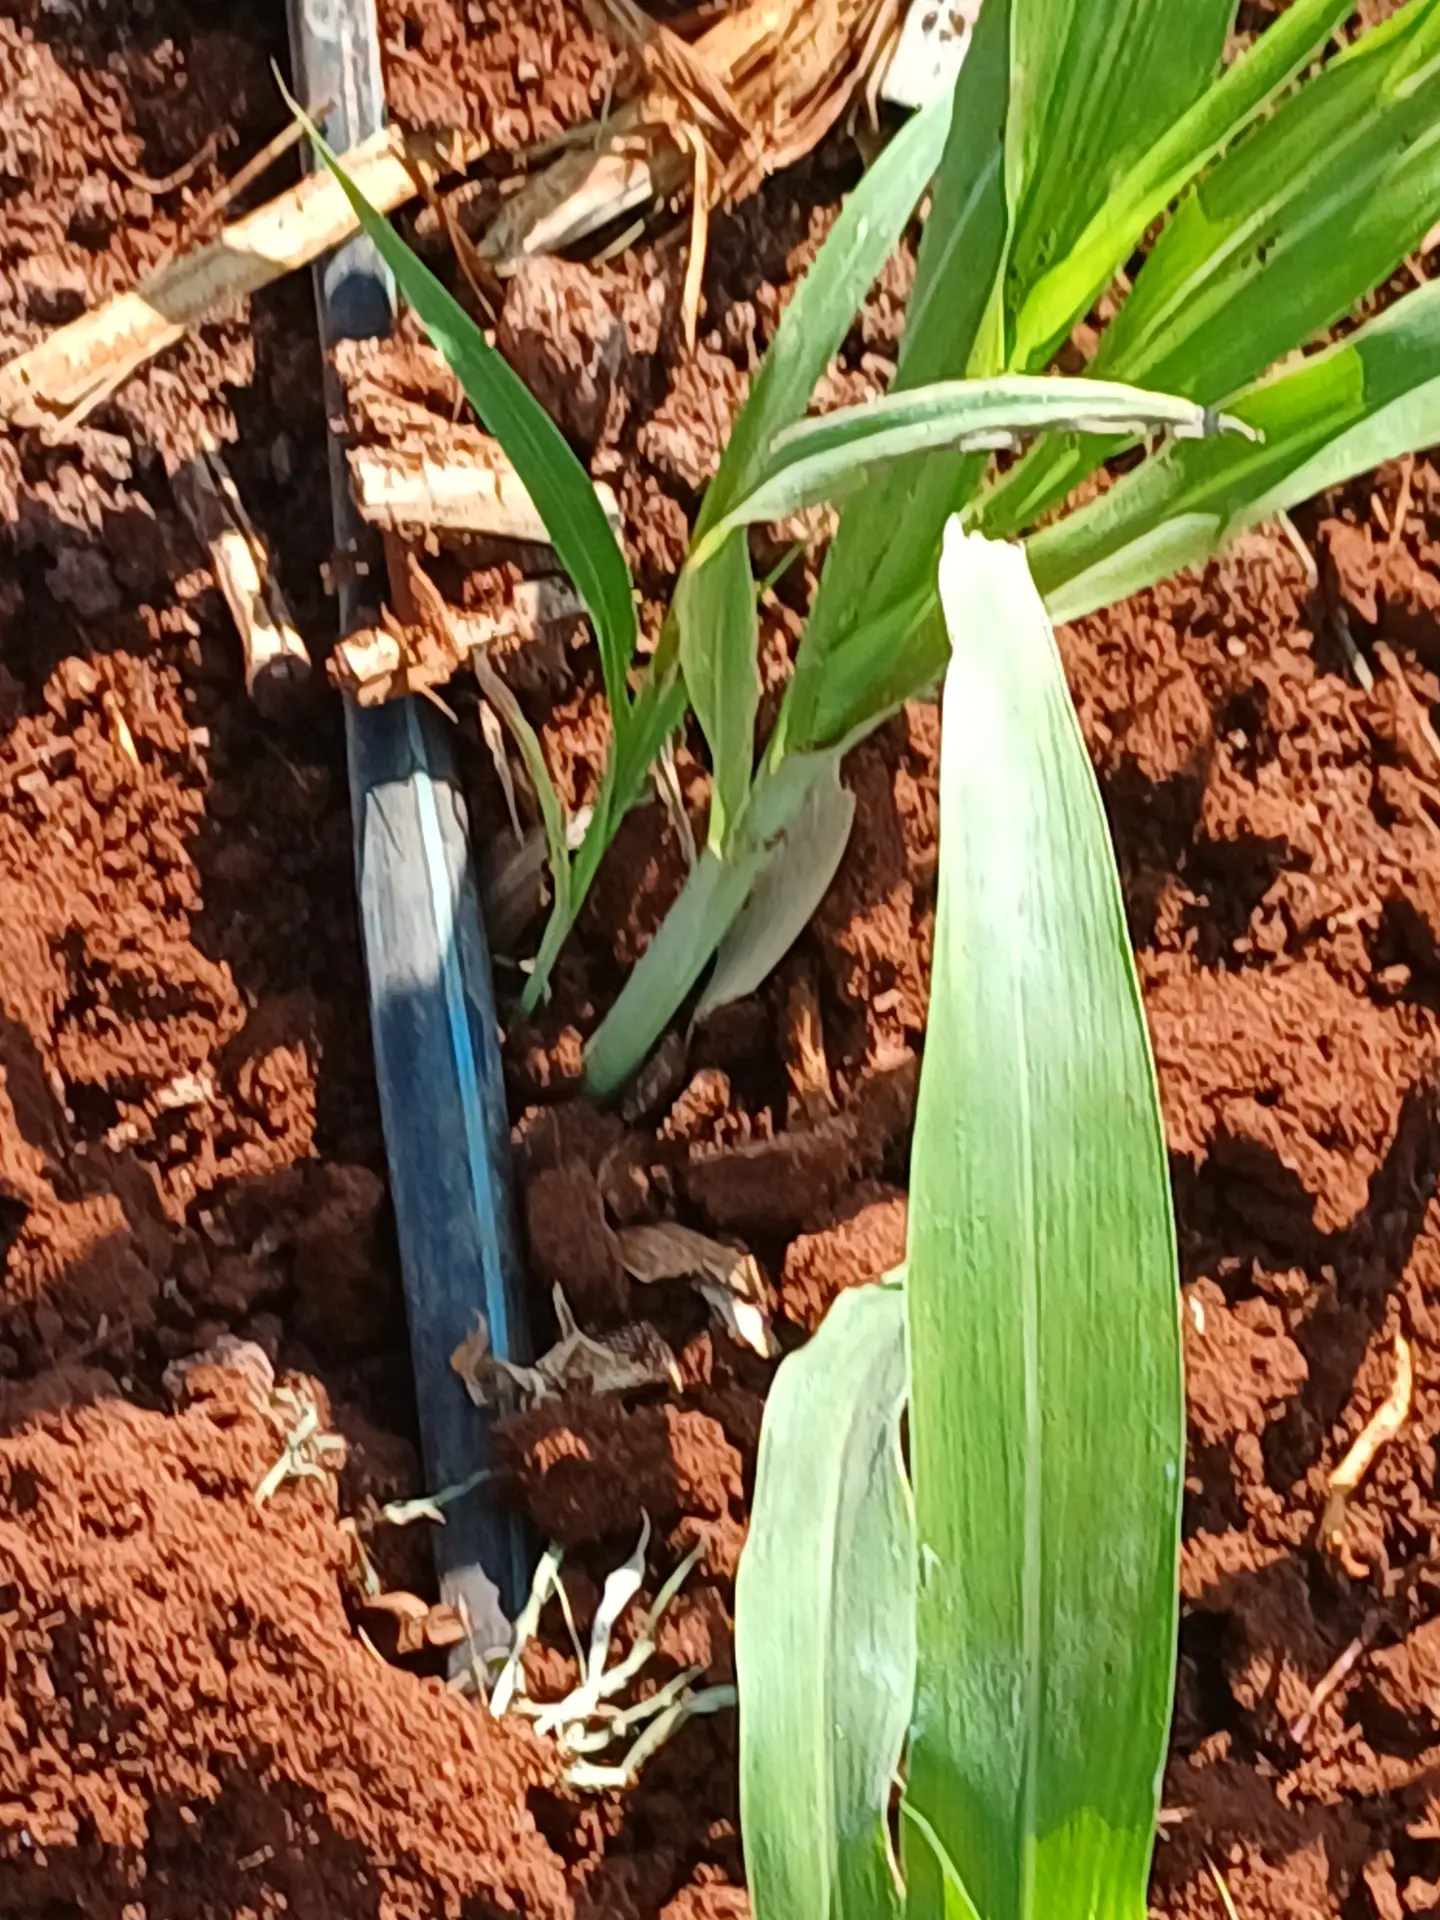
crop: sorghum
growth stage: vegetative
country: Kenya
